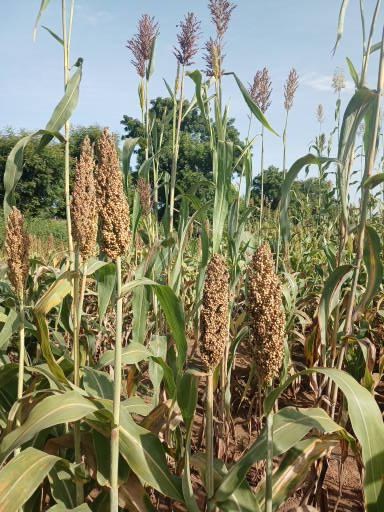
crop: sorghum
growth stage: filling grain
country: Senegal
